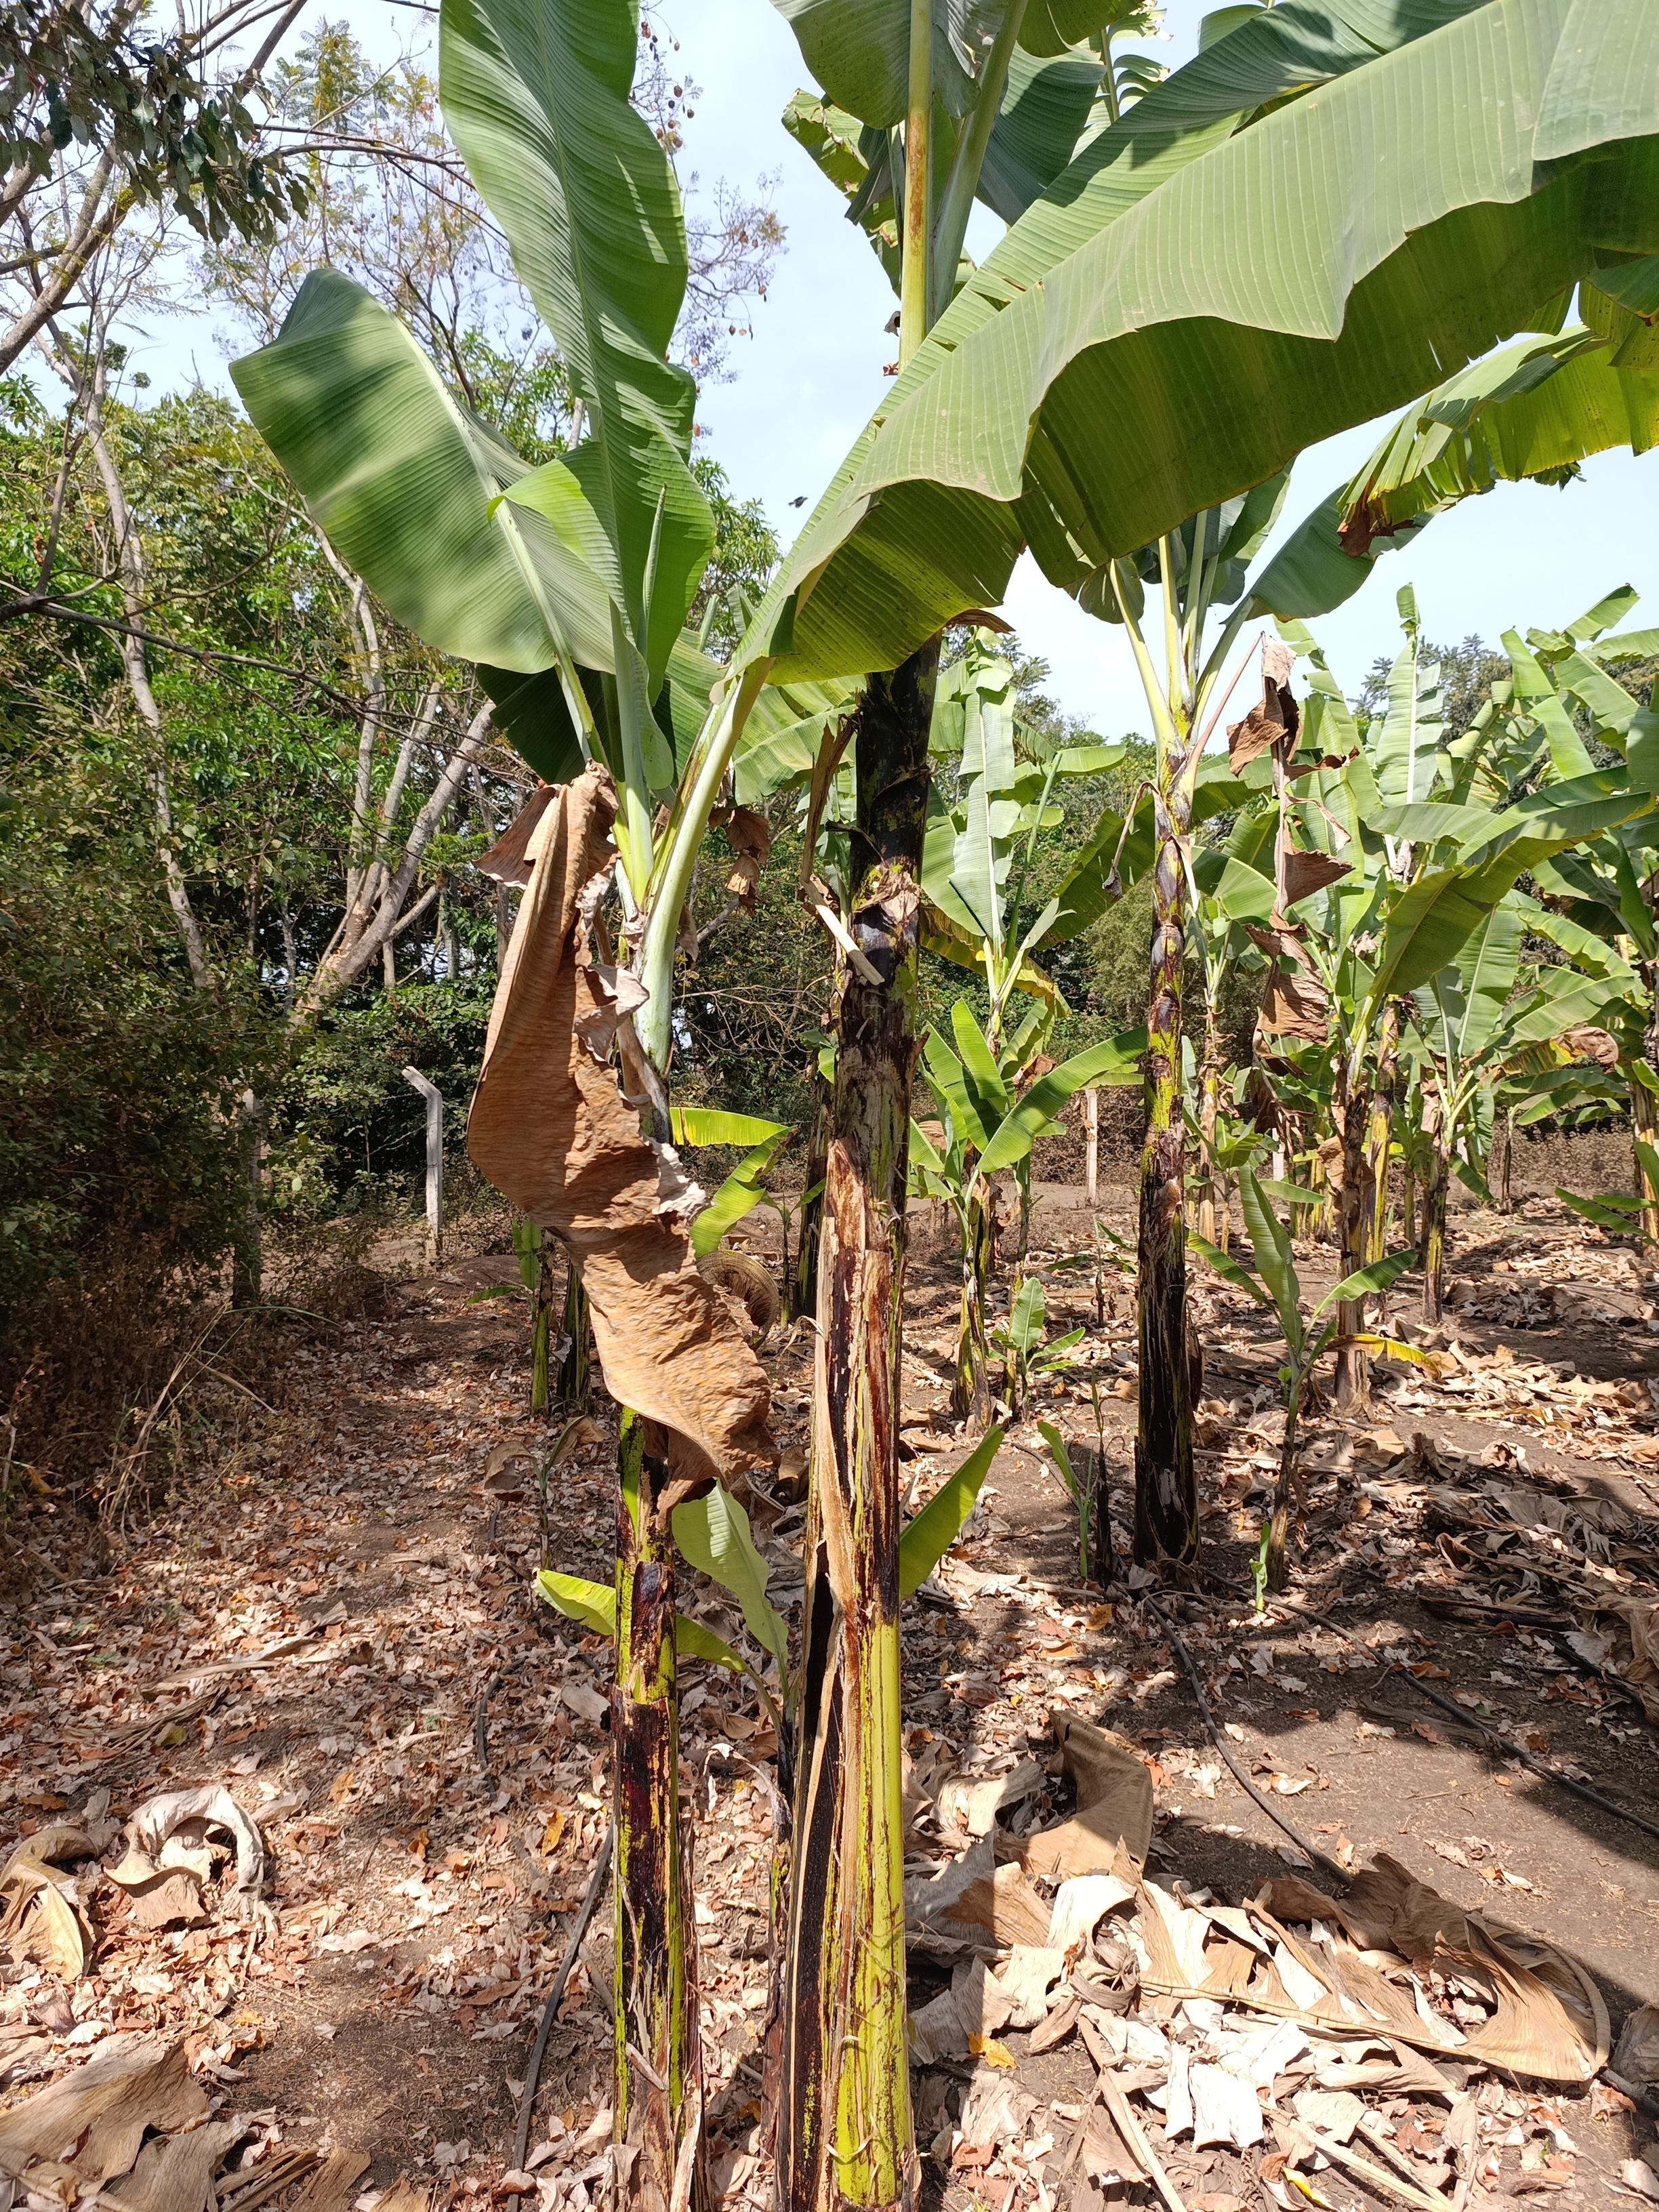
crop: banana
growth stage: vegetative
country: Tanzania
